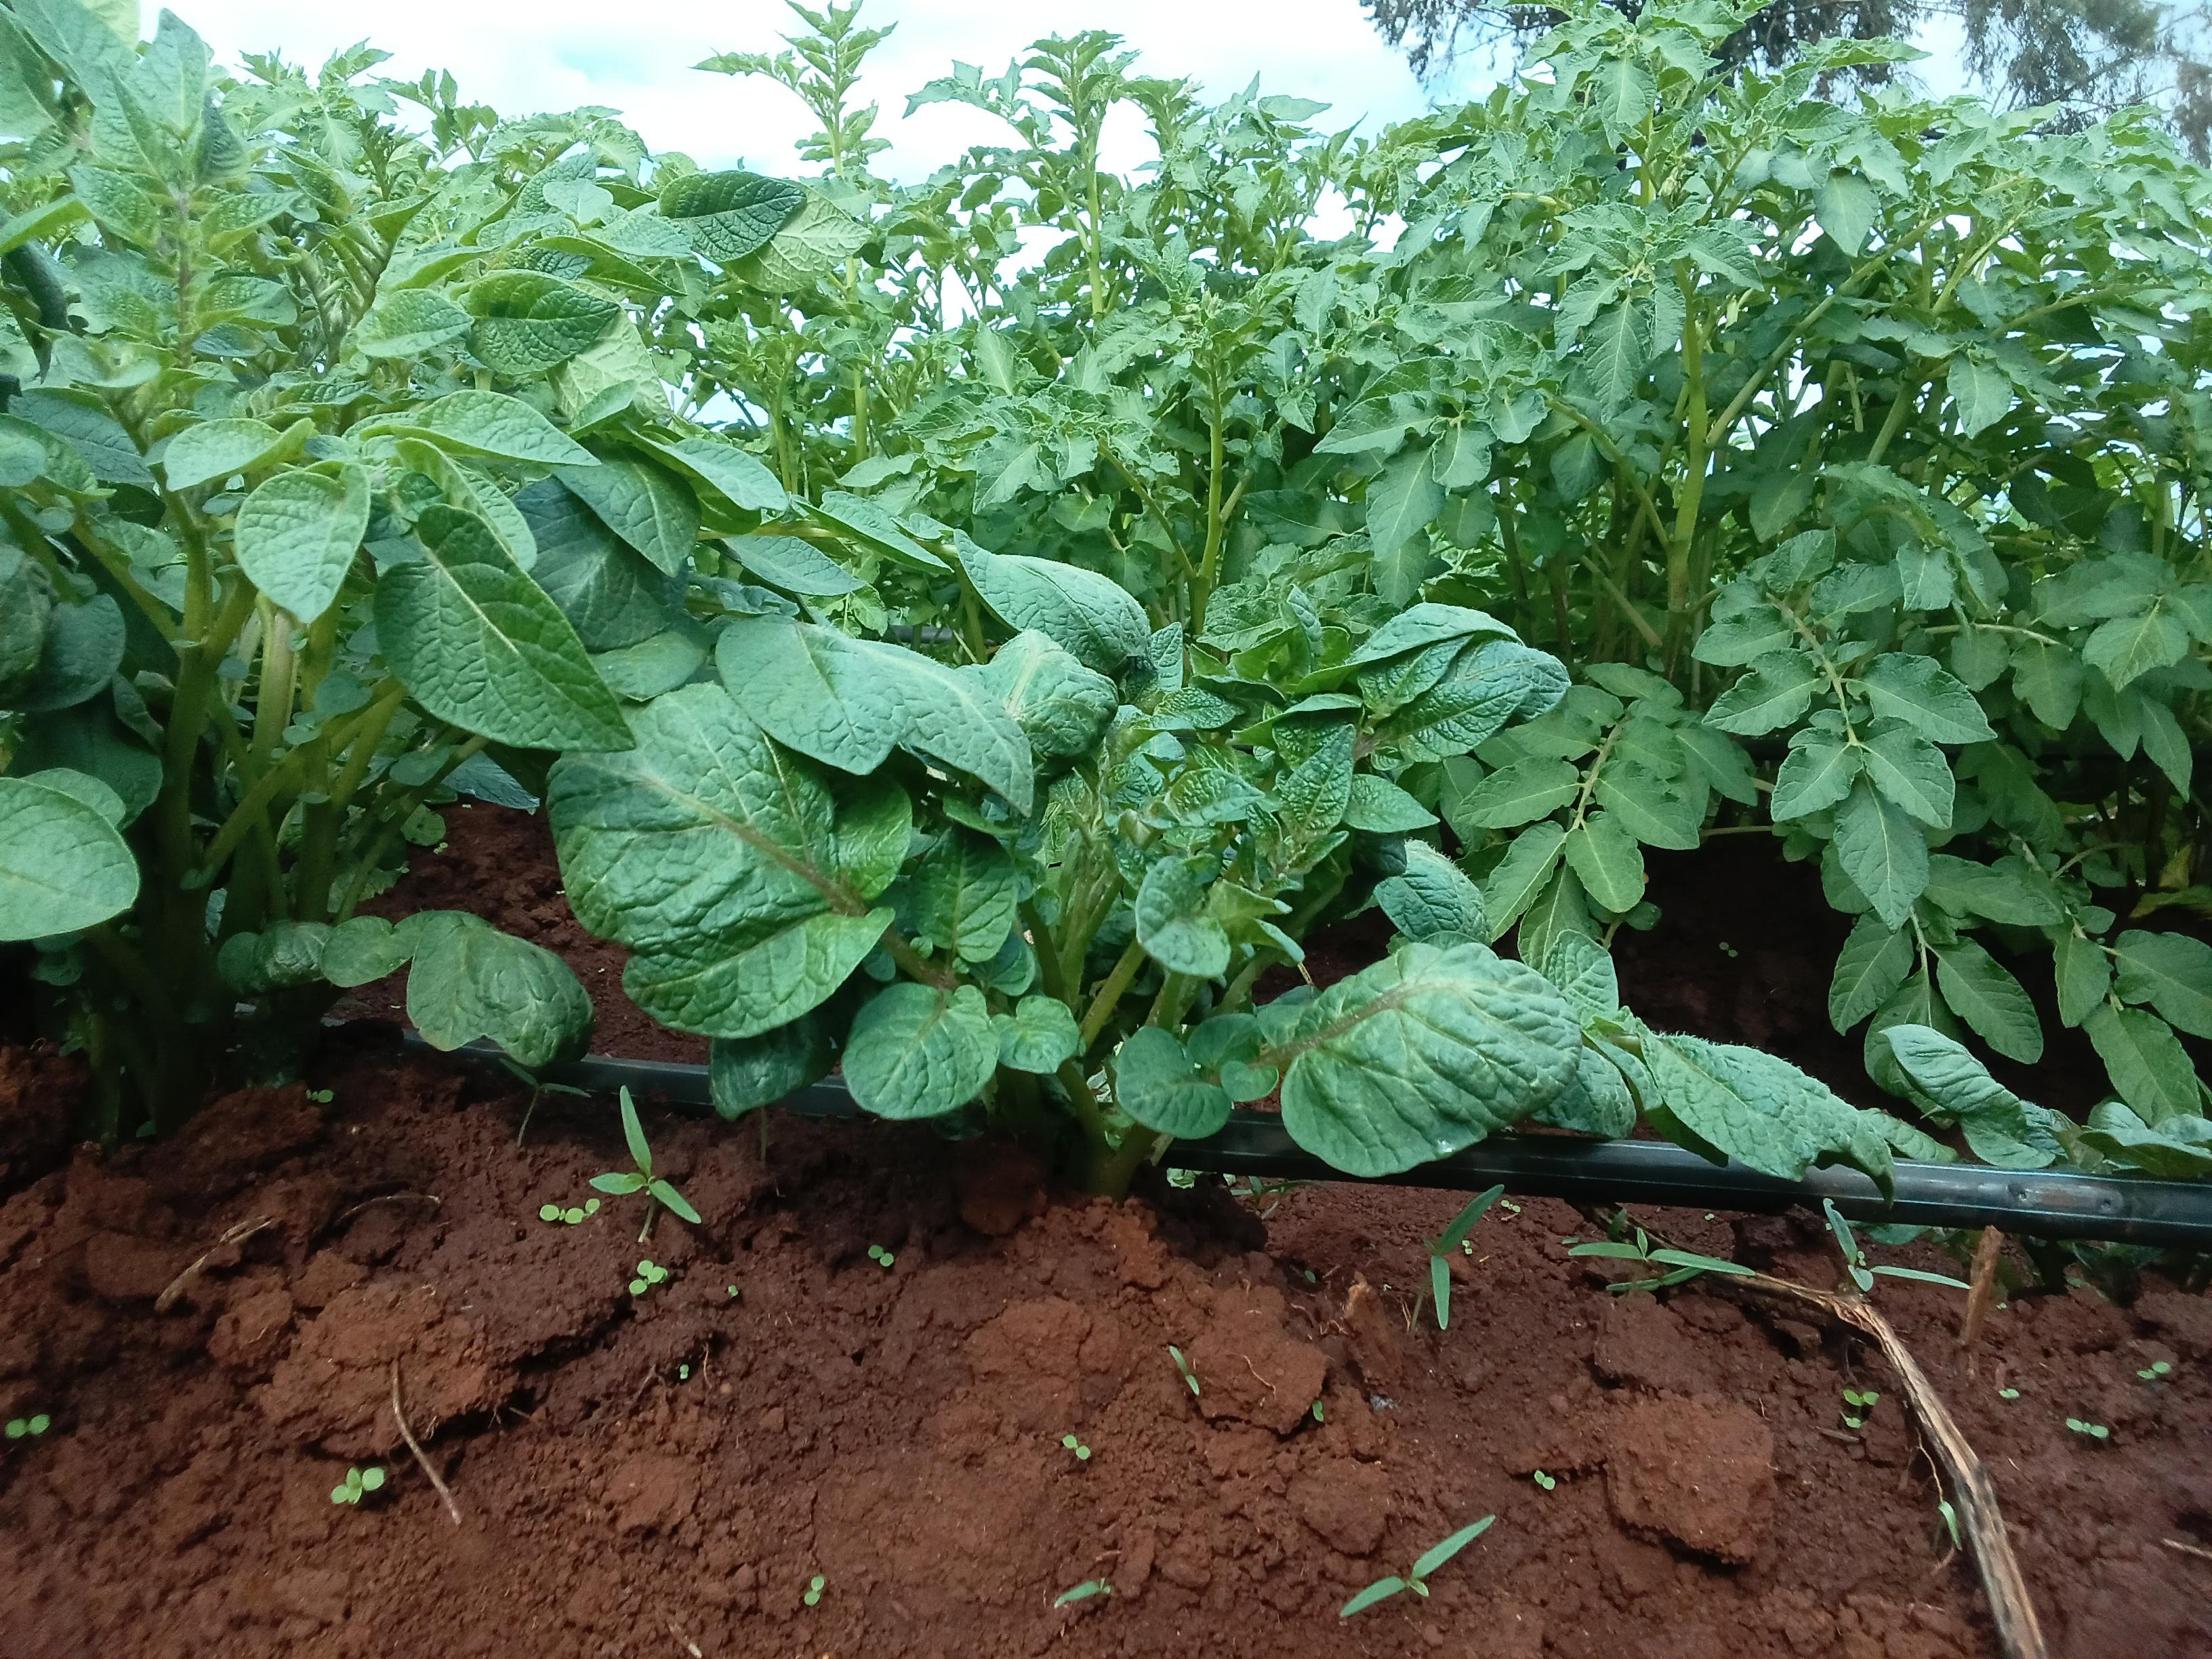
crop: potato
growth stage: vegetative
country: Kenya
